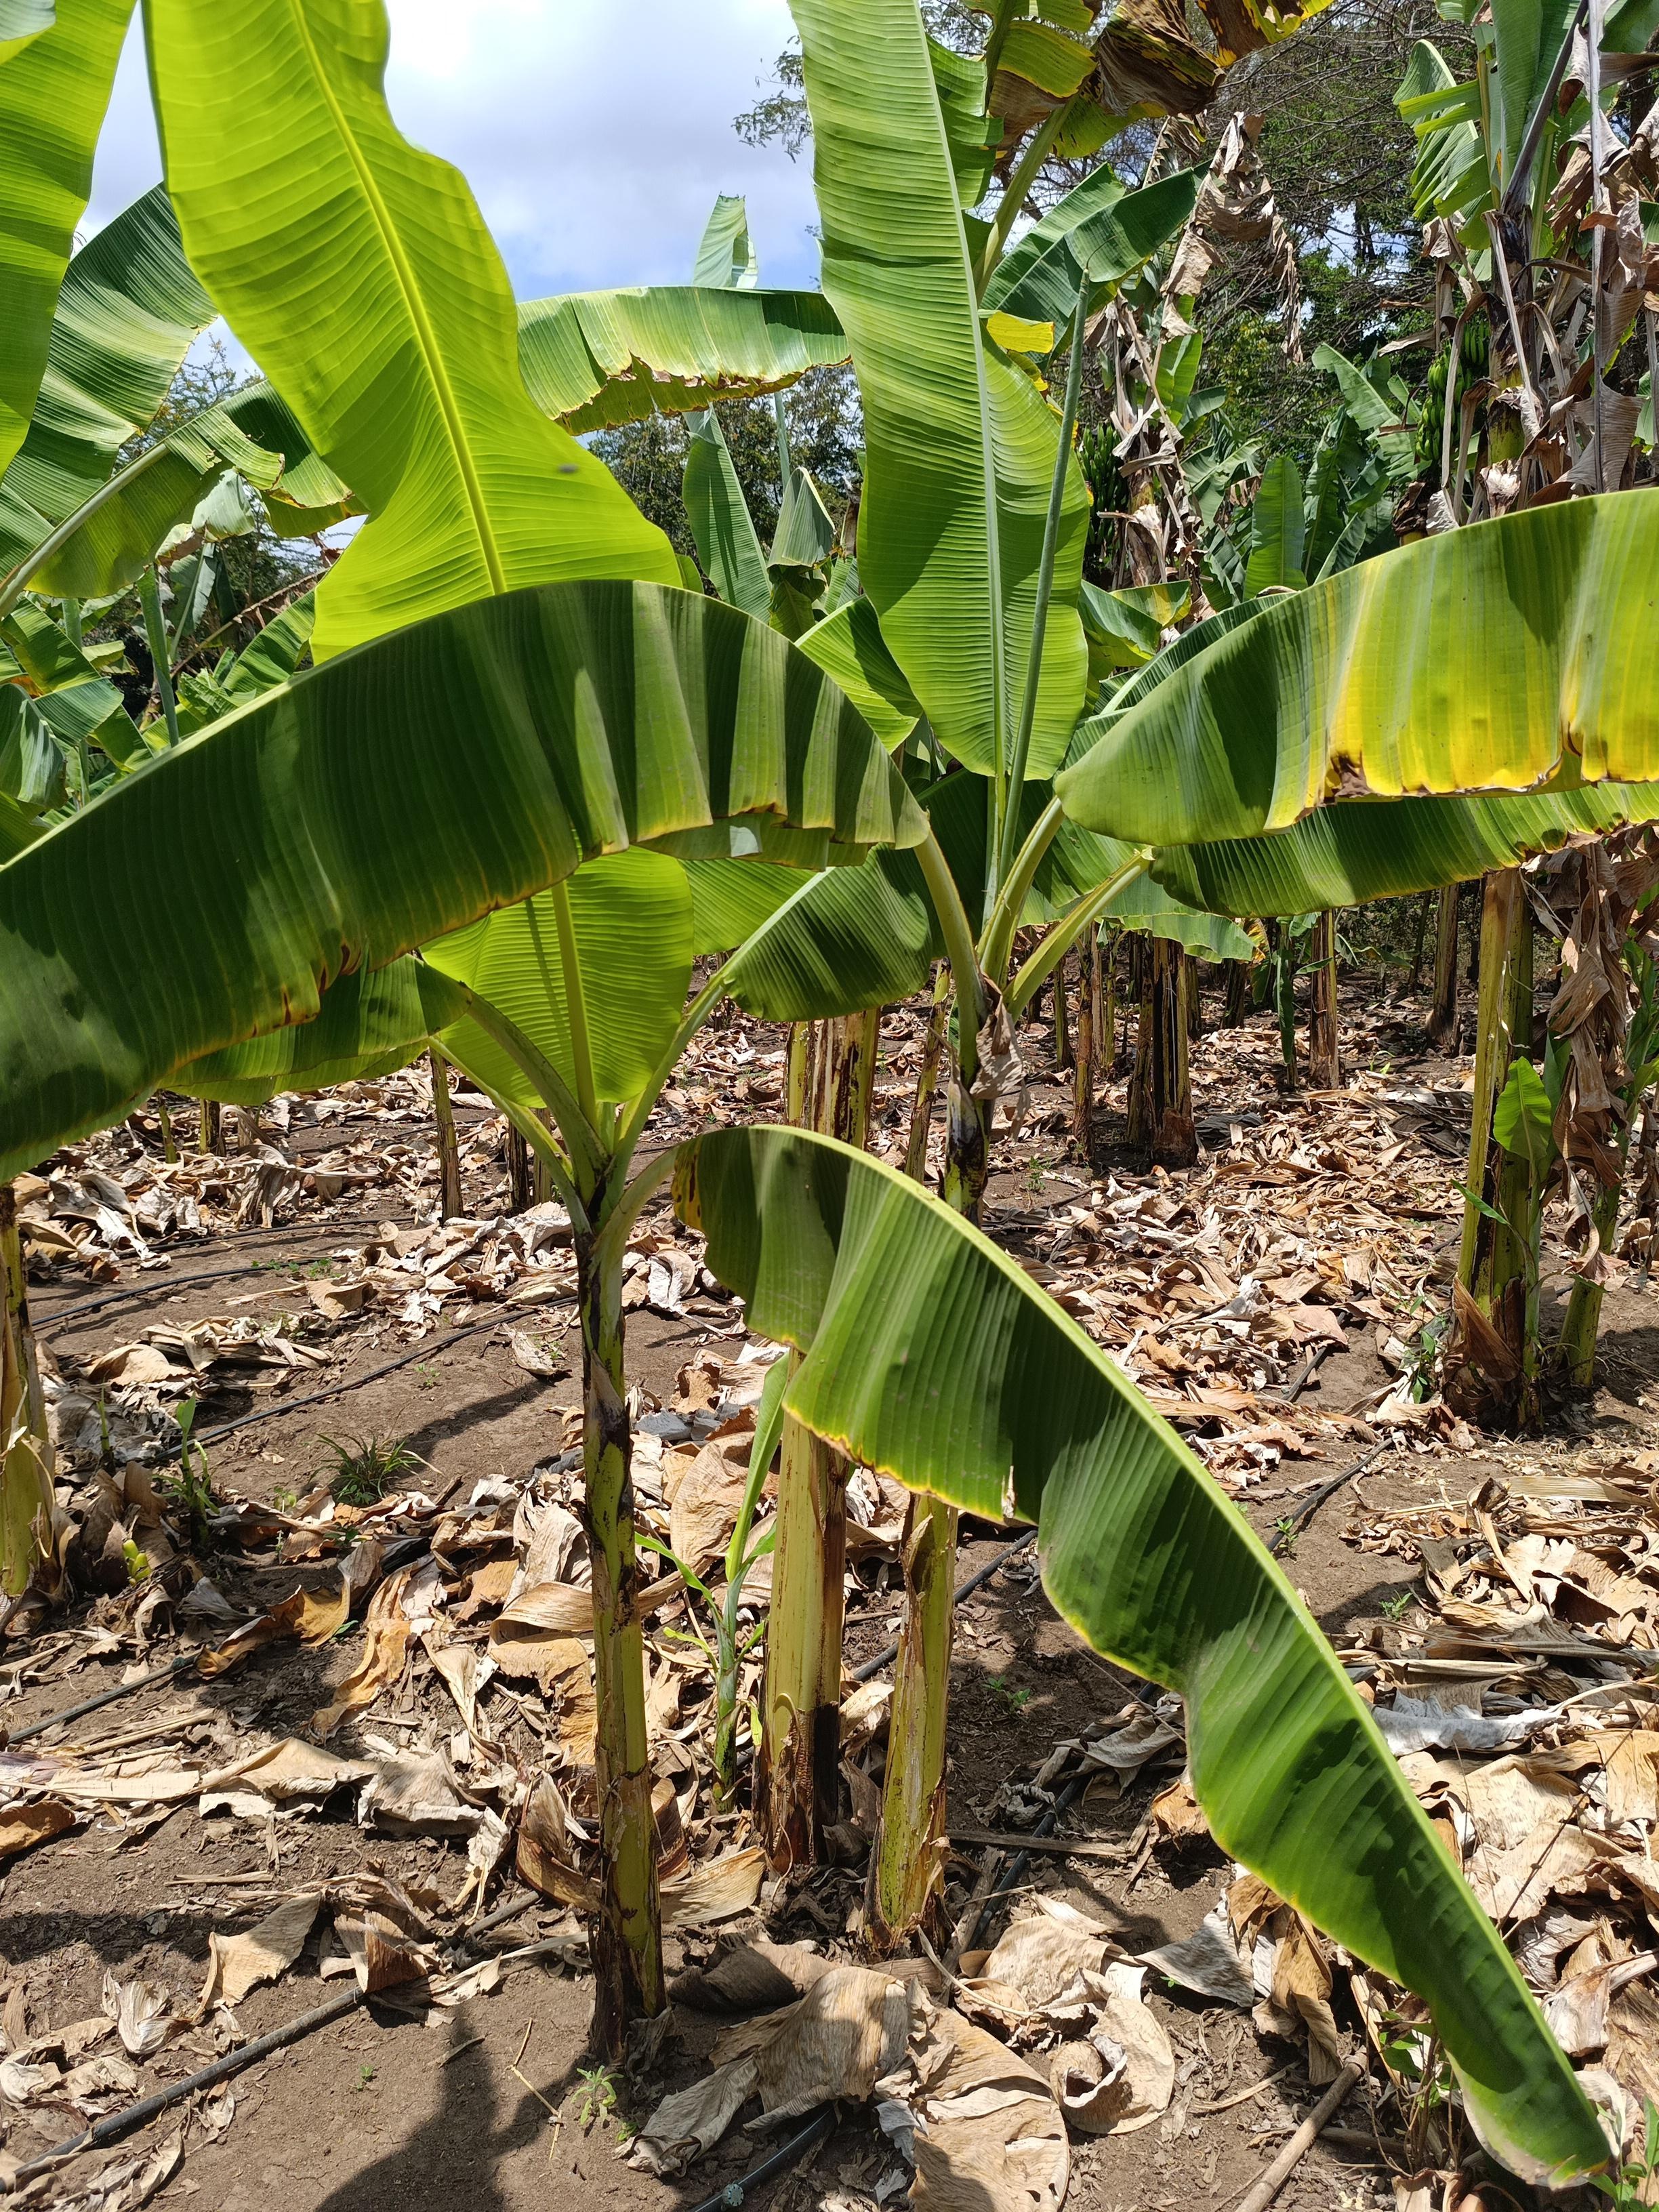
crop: banana
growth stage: development fruit
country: Tanzania
